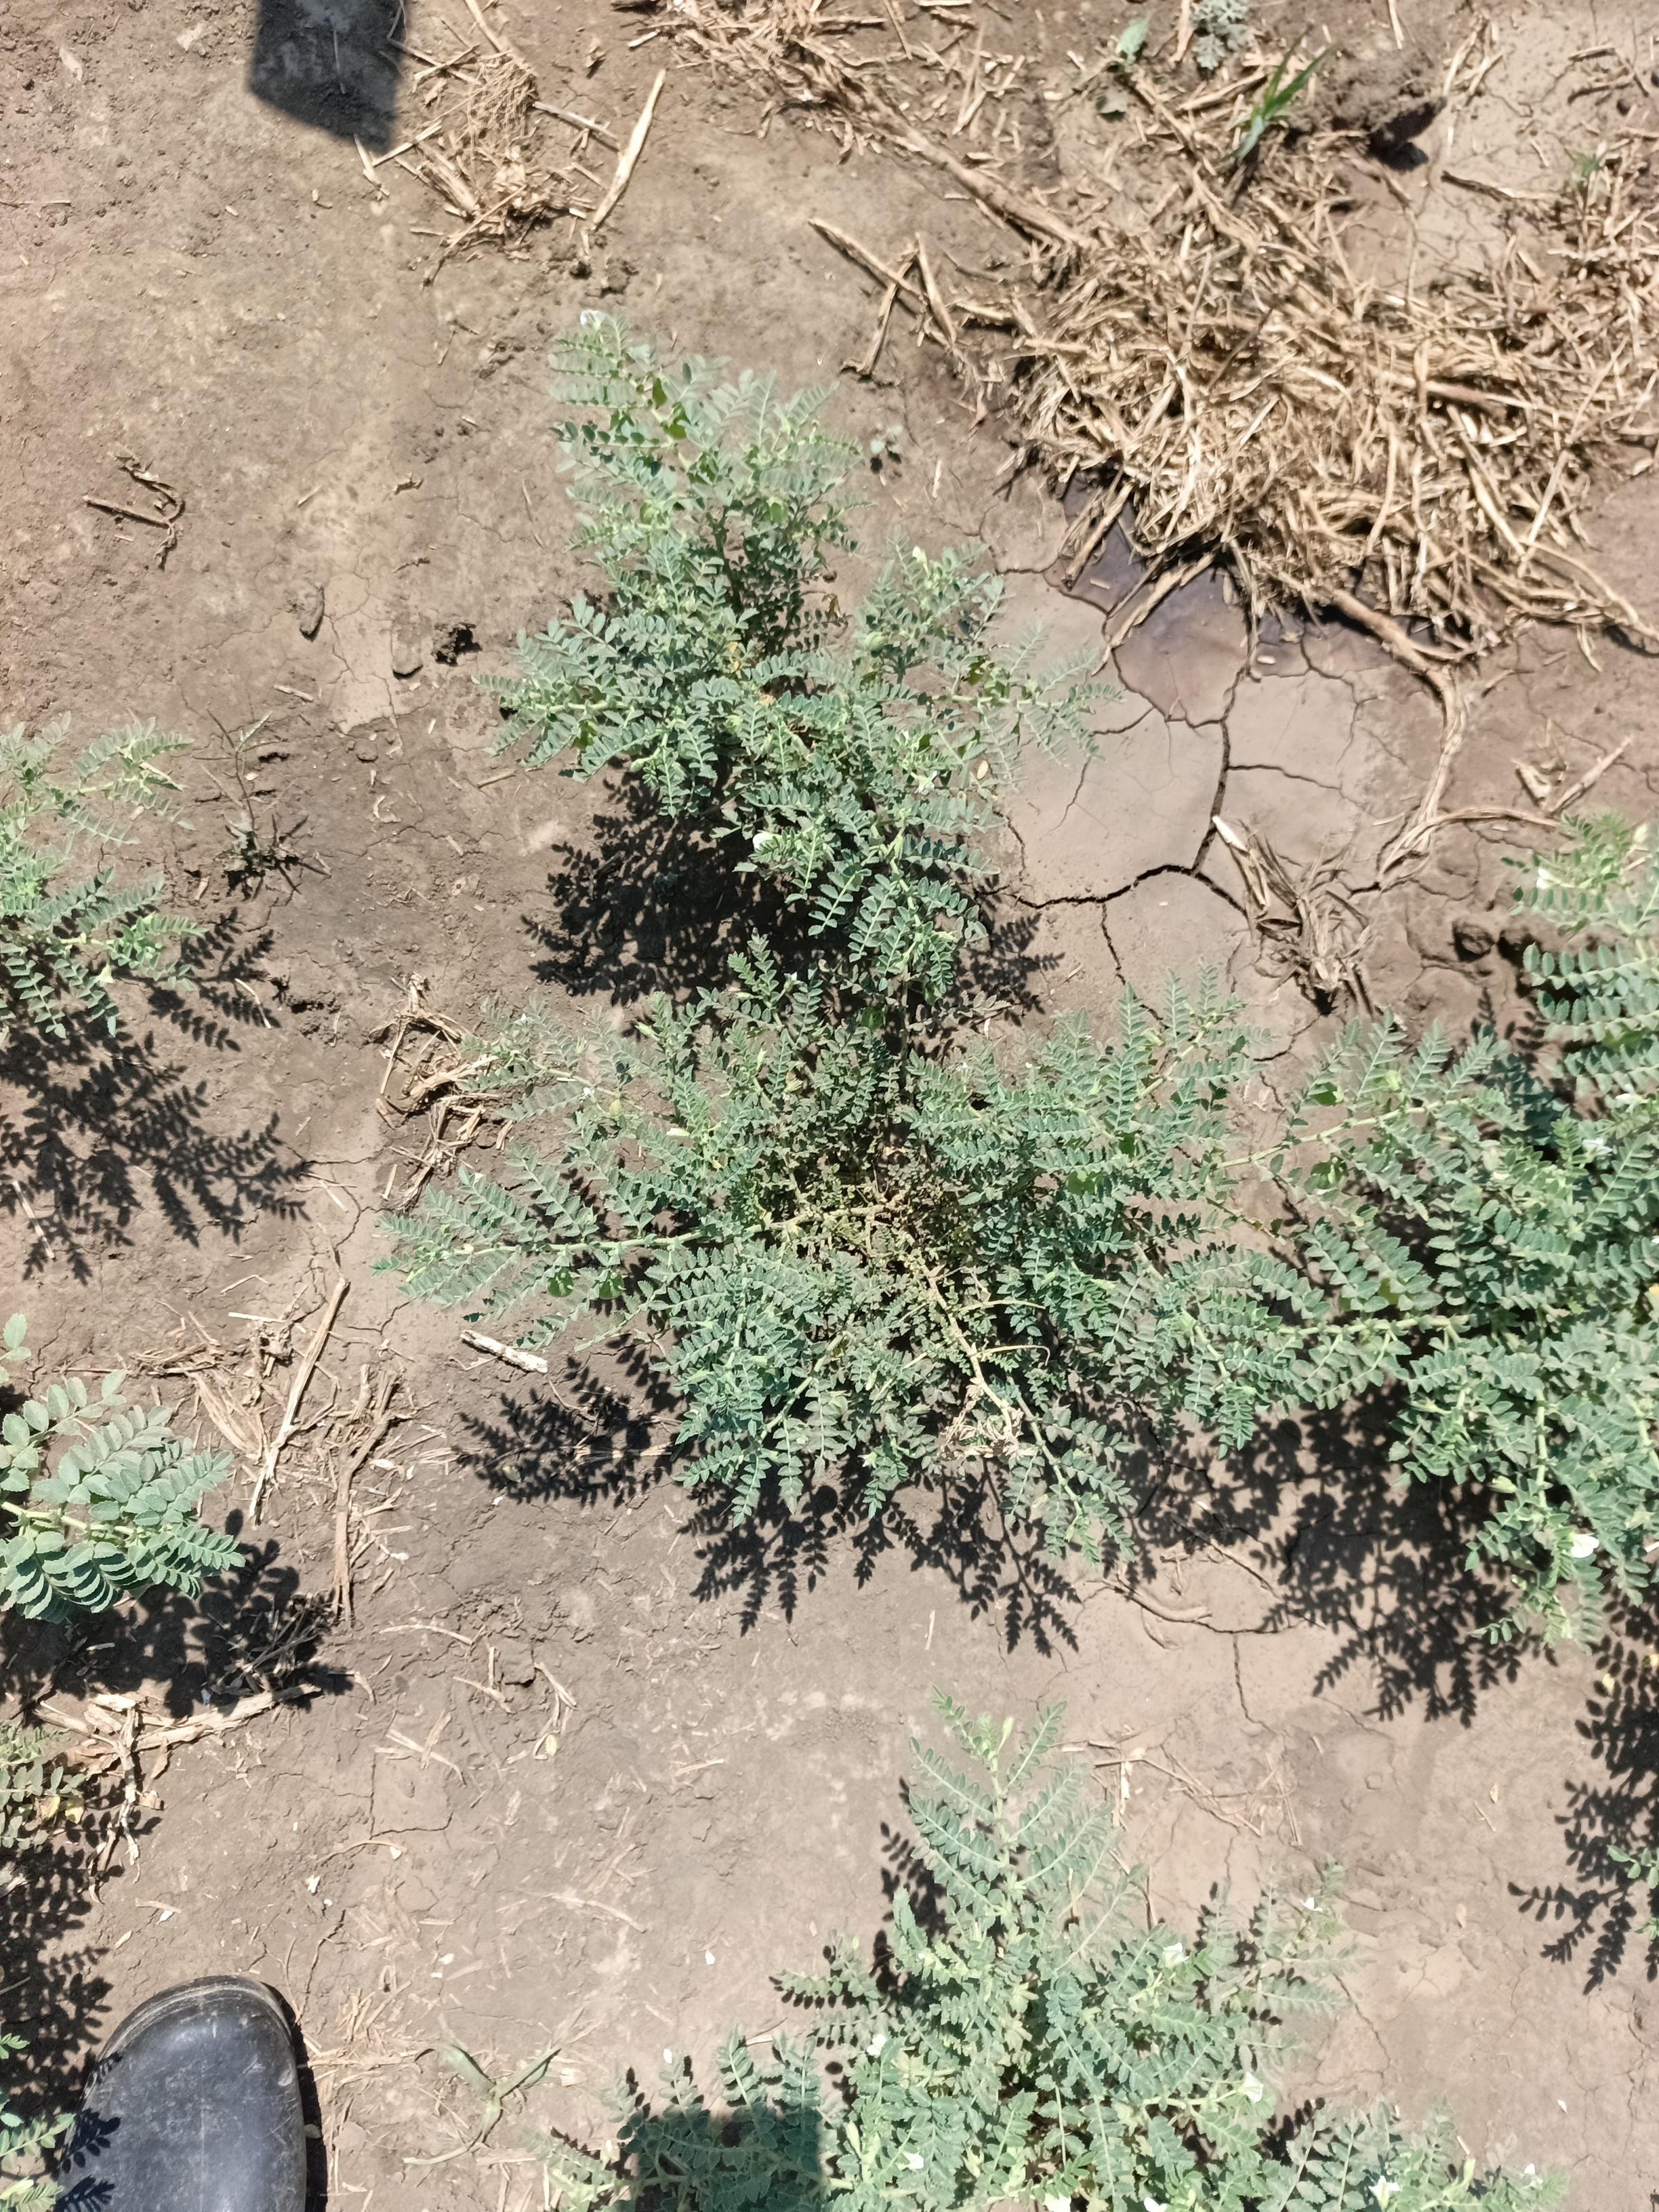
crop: chickpea
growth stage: development pod
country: Tanzania
